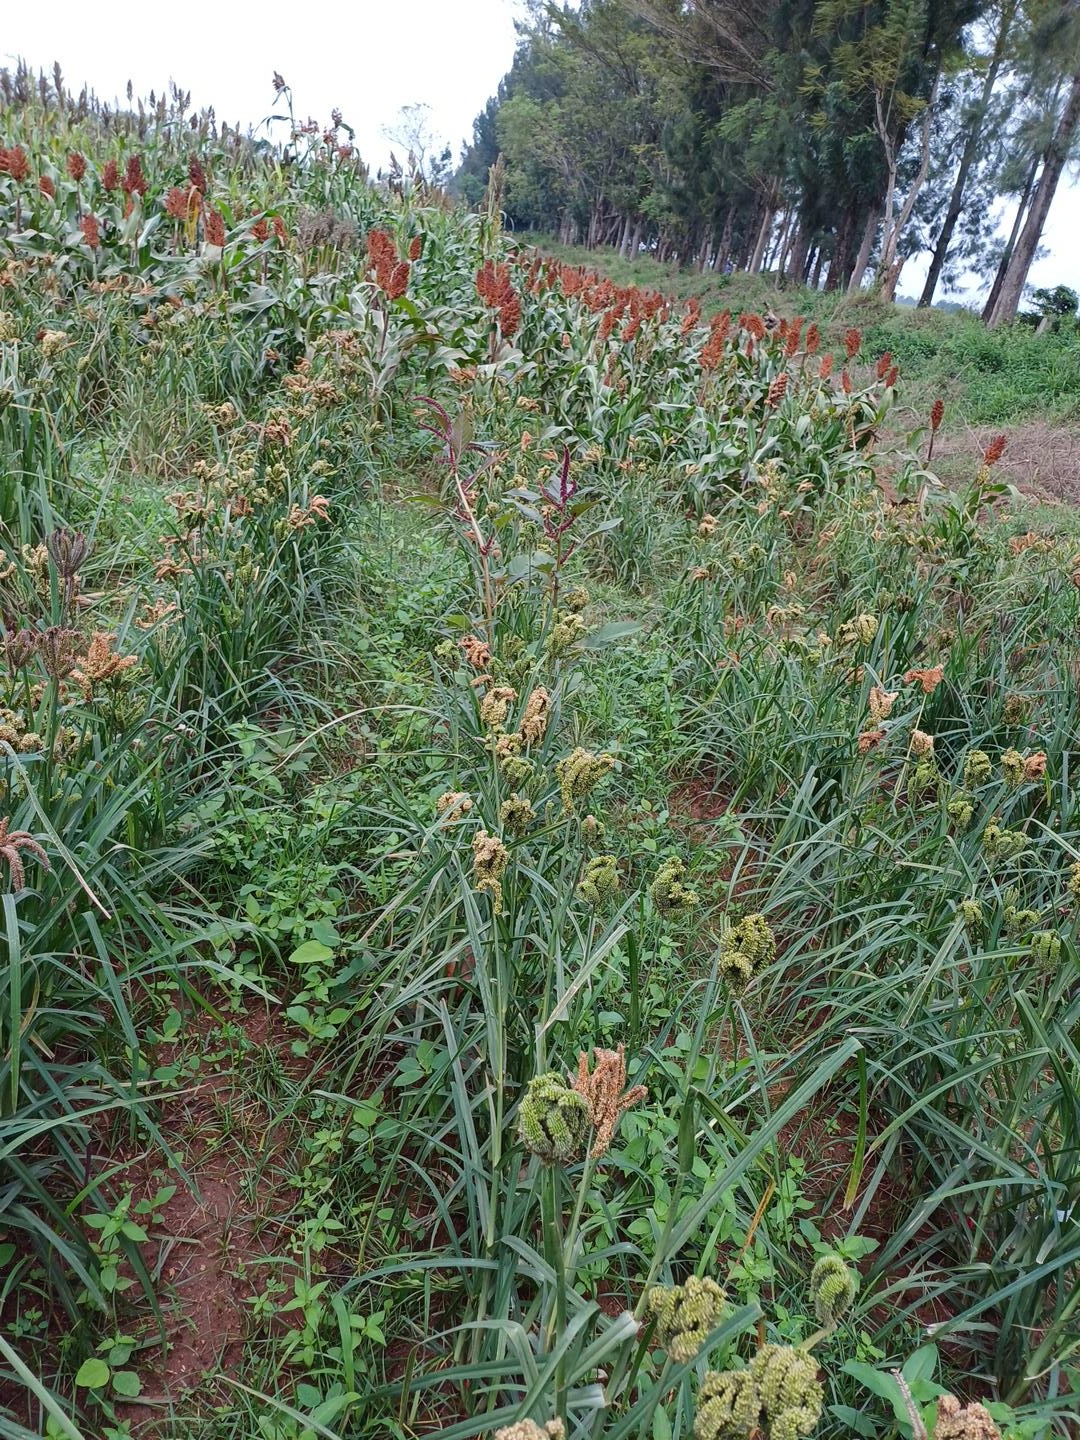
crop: finger millet
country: Kenya
